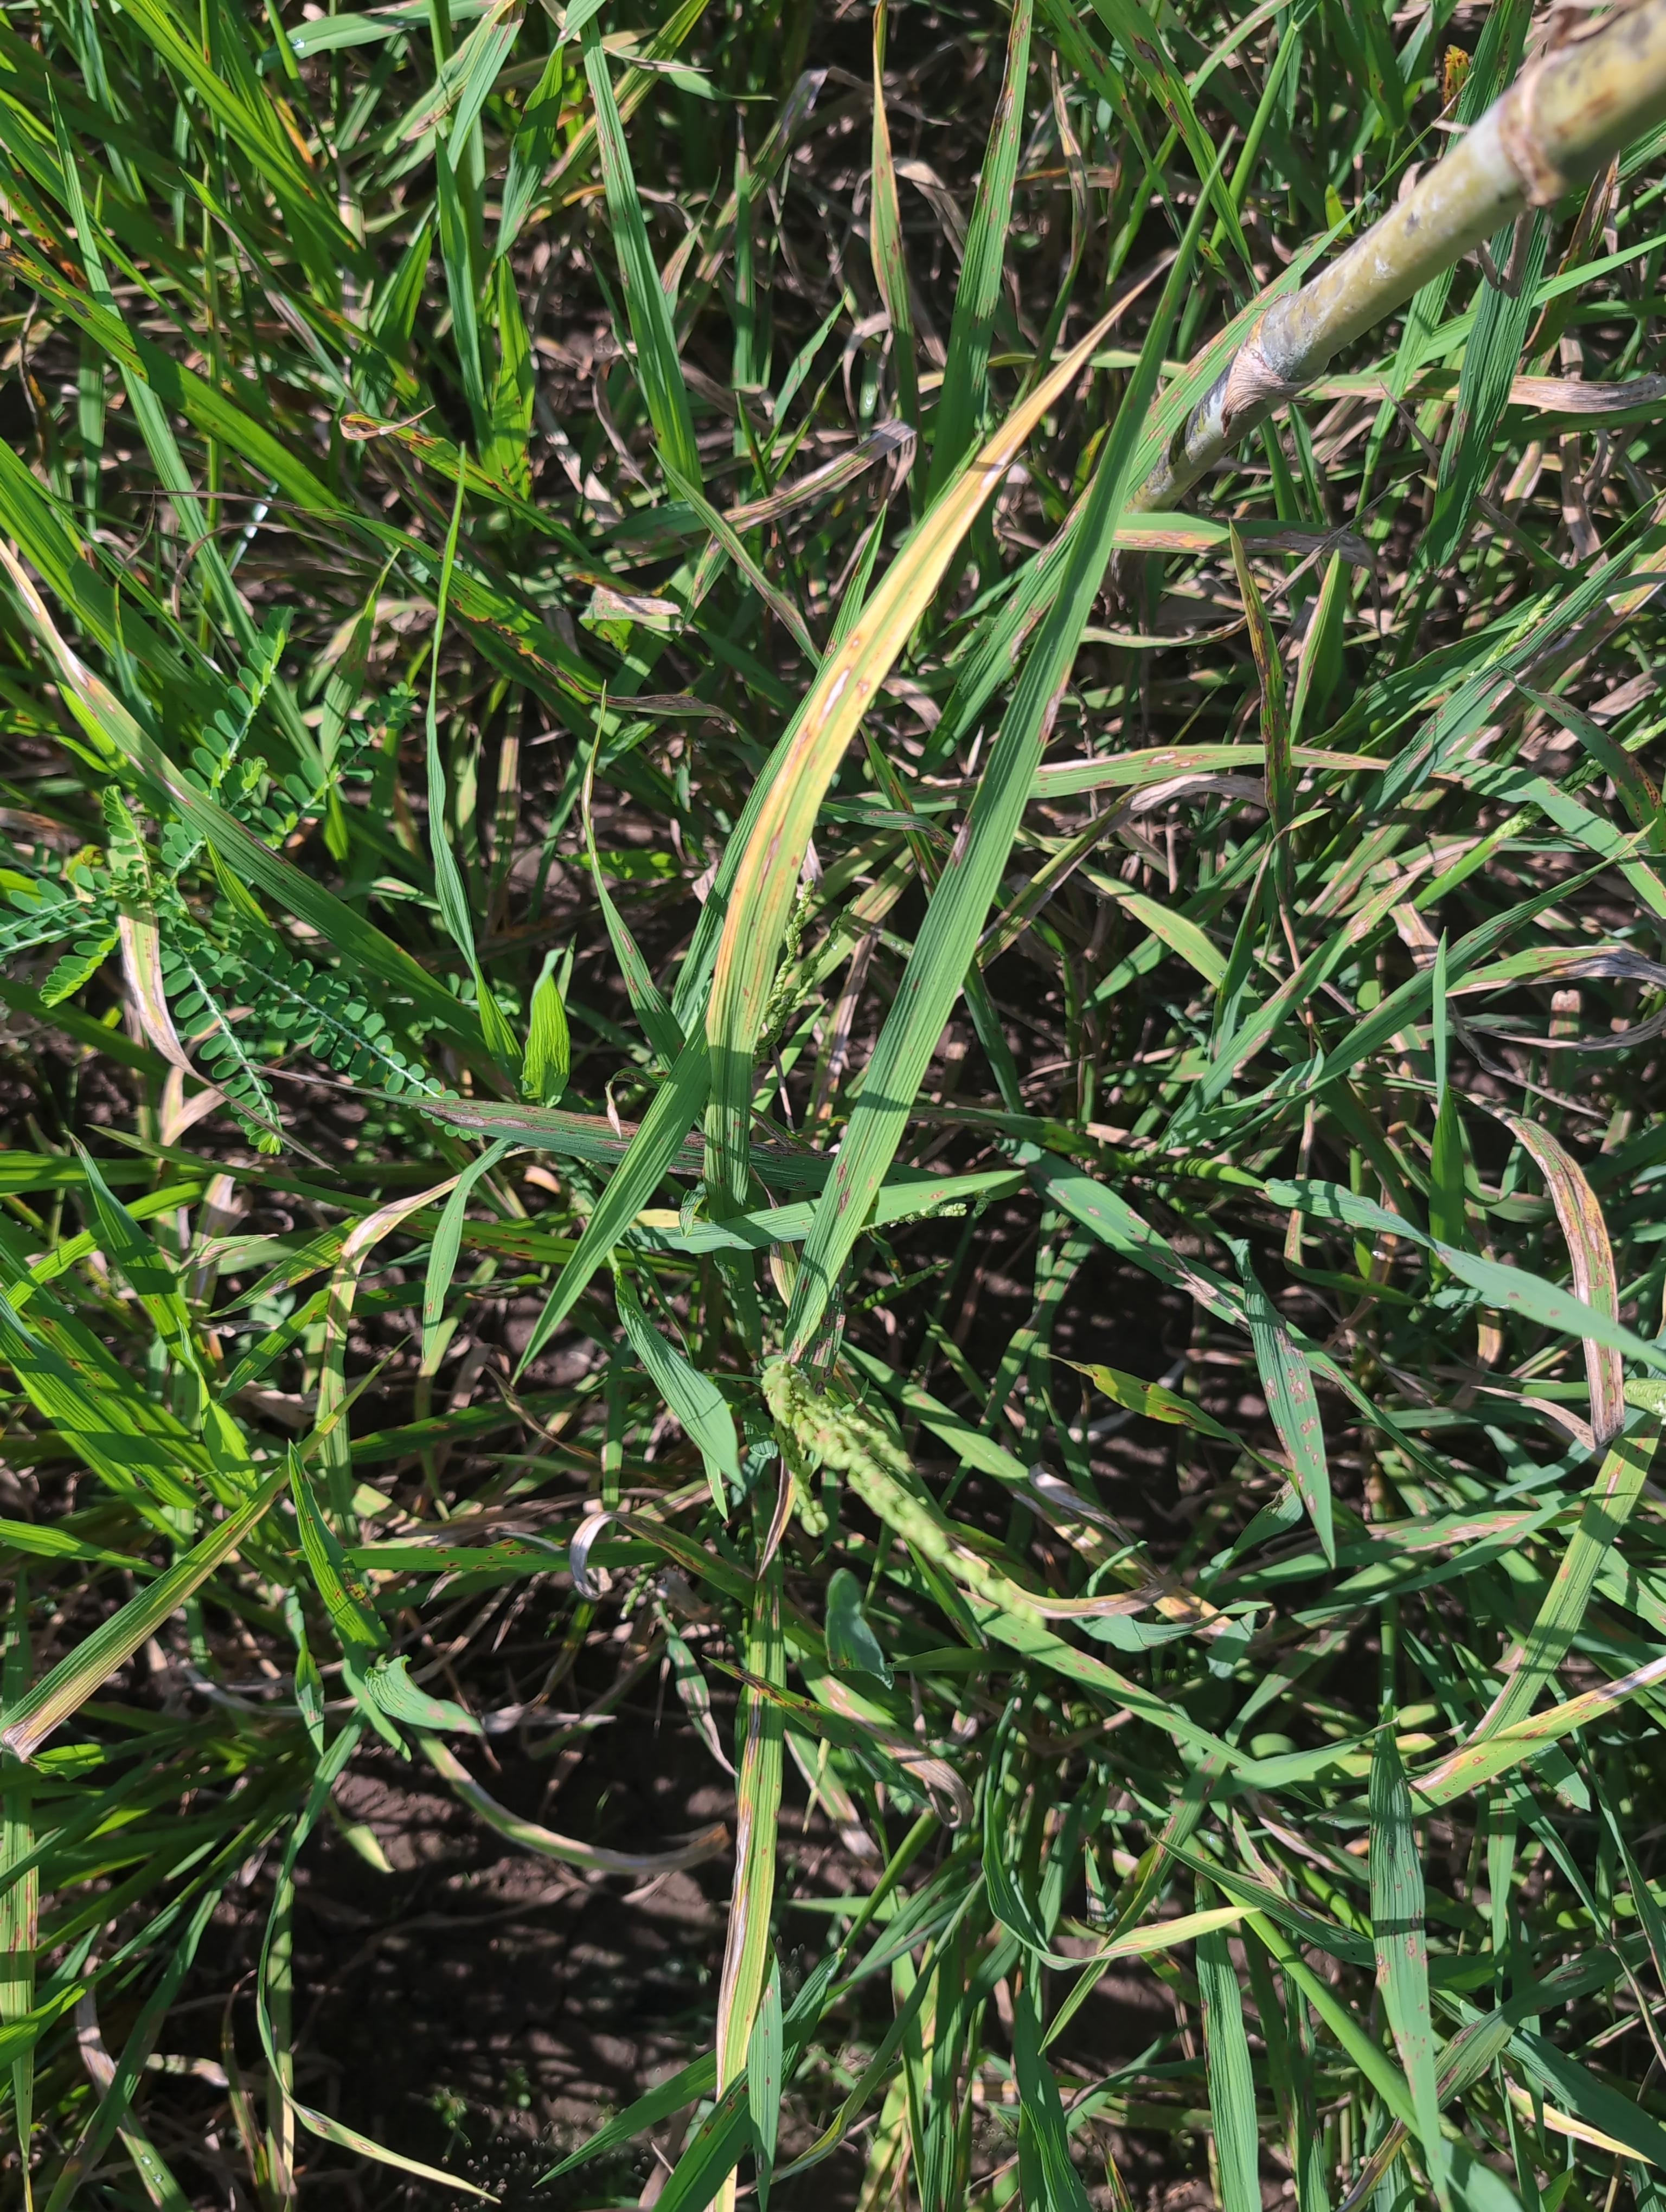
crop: rice
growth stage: flowering
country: Côte d'Ivoire
